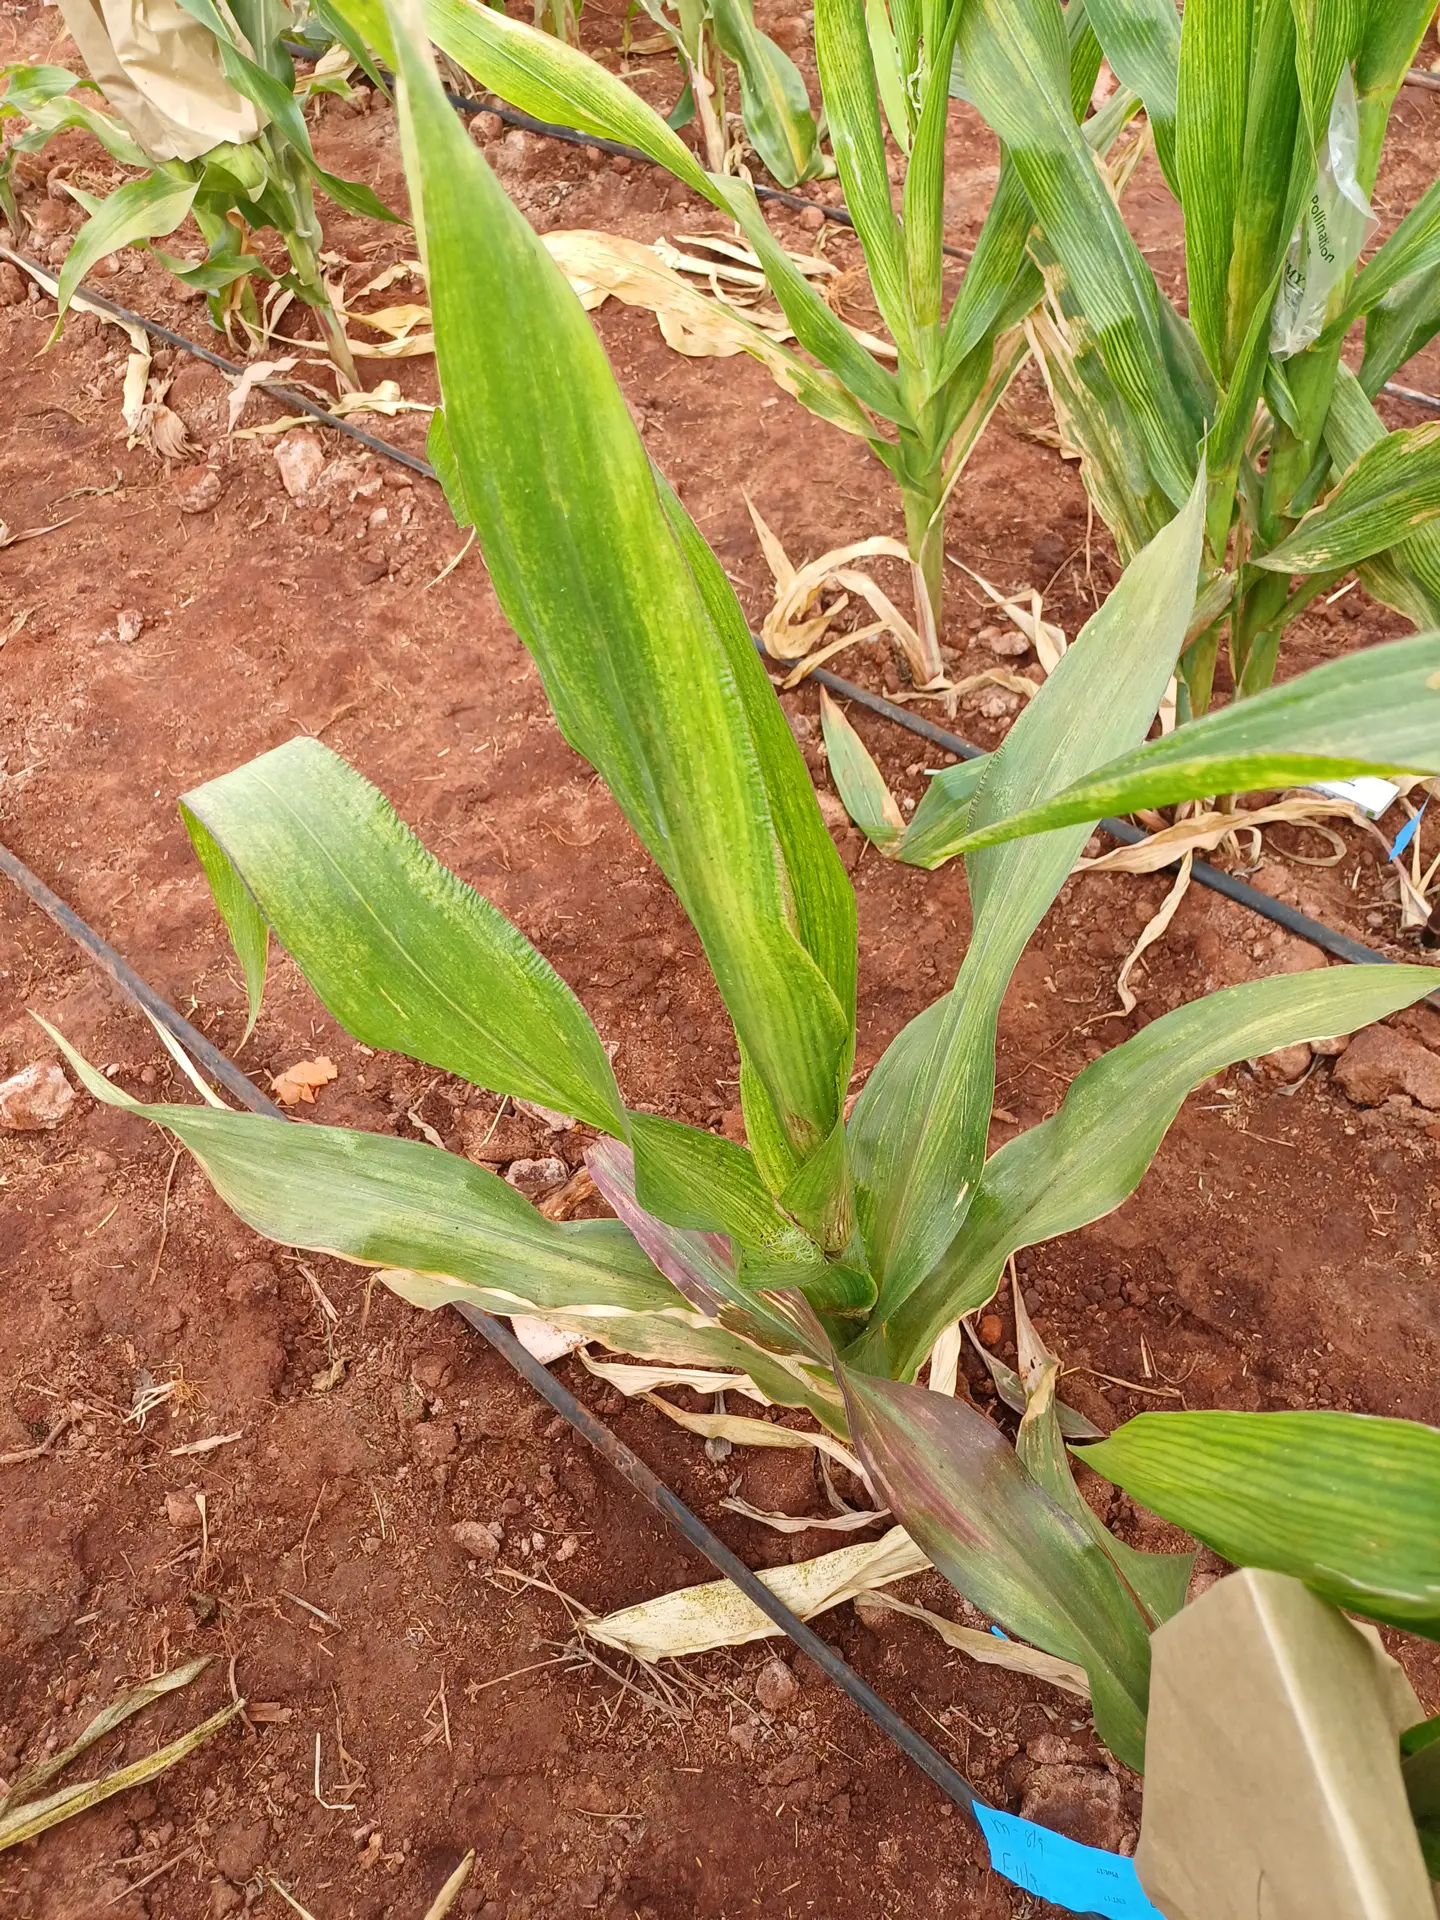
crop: maize
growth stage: flowering
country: Kenya
